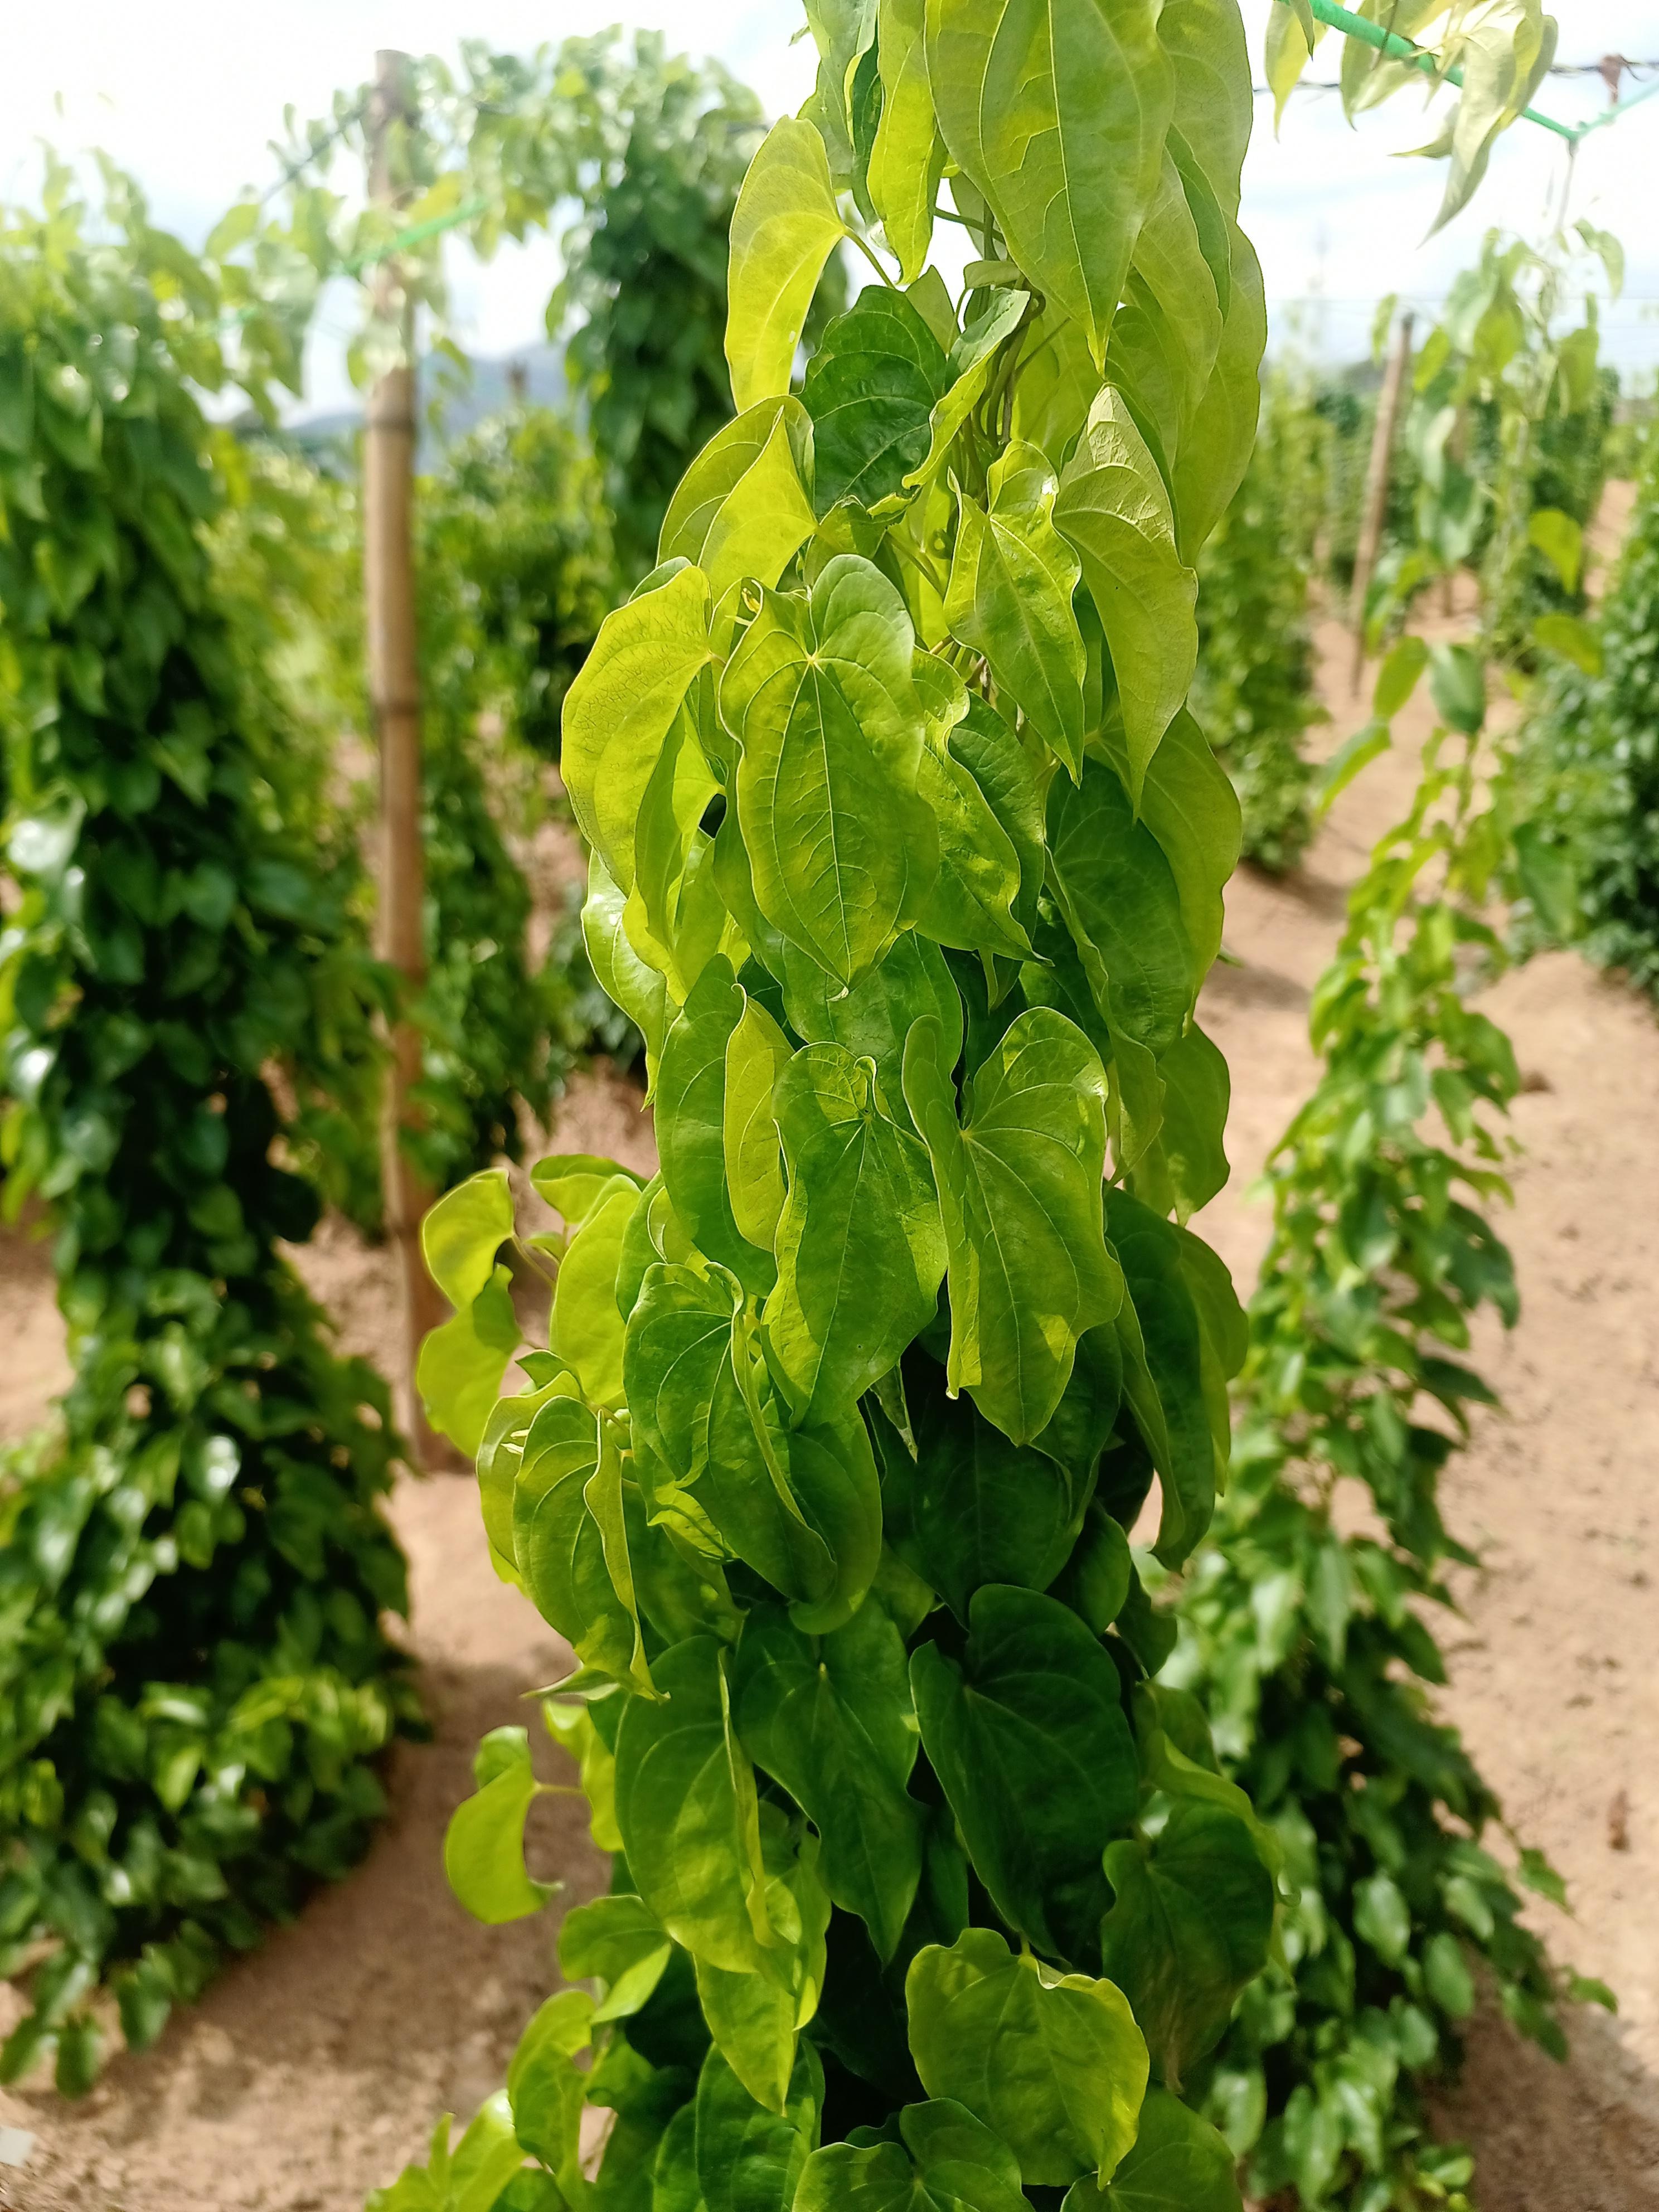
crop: yam
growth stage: vegetative
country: Nigeria
